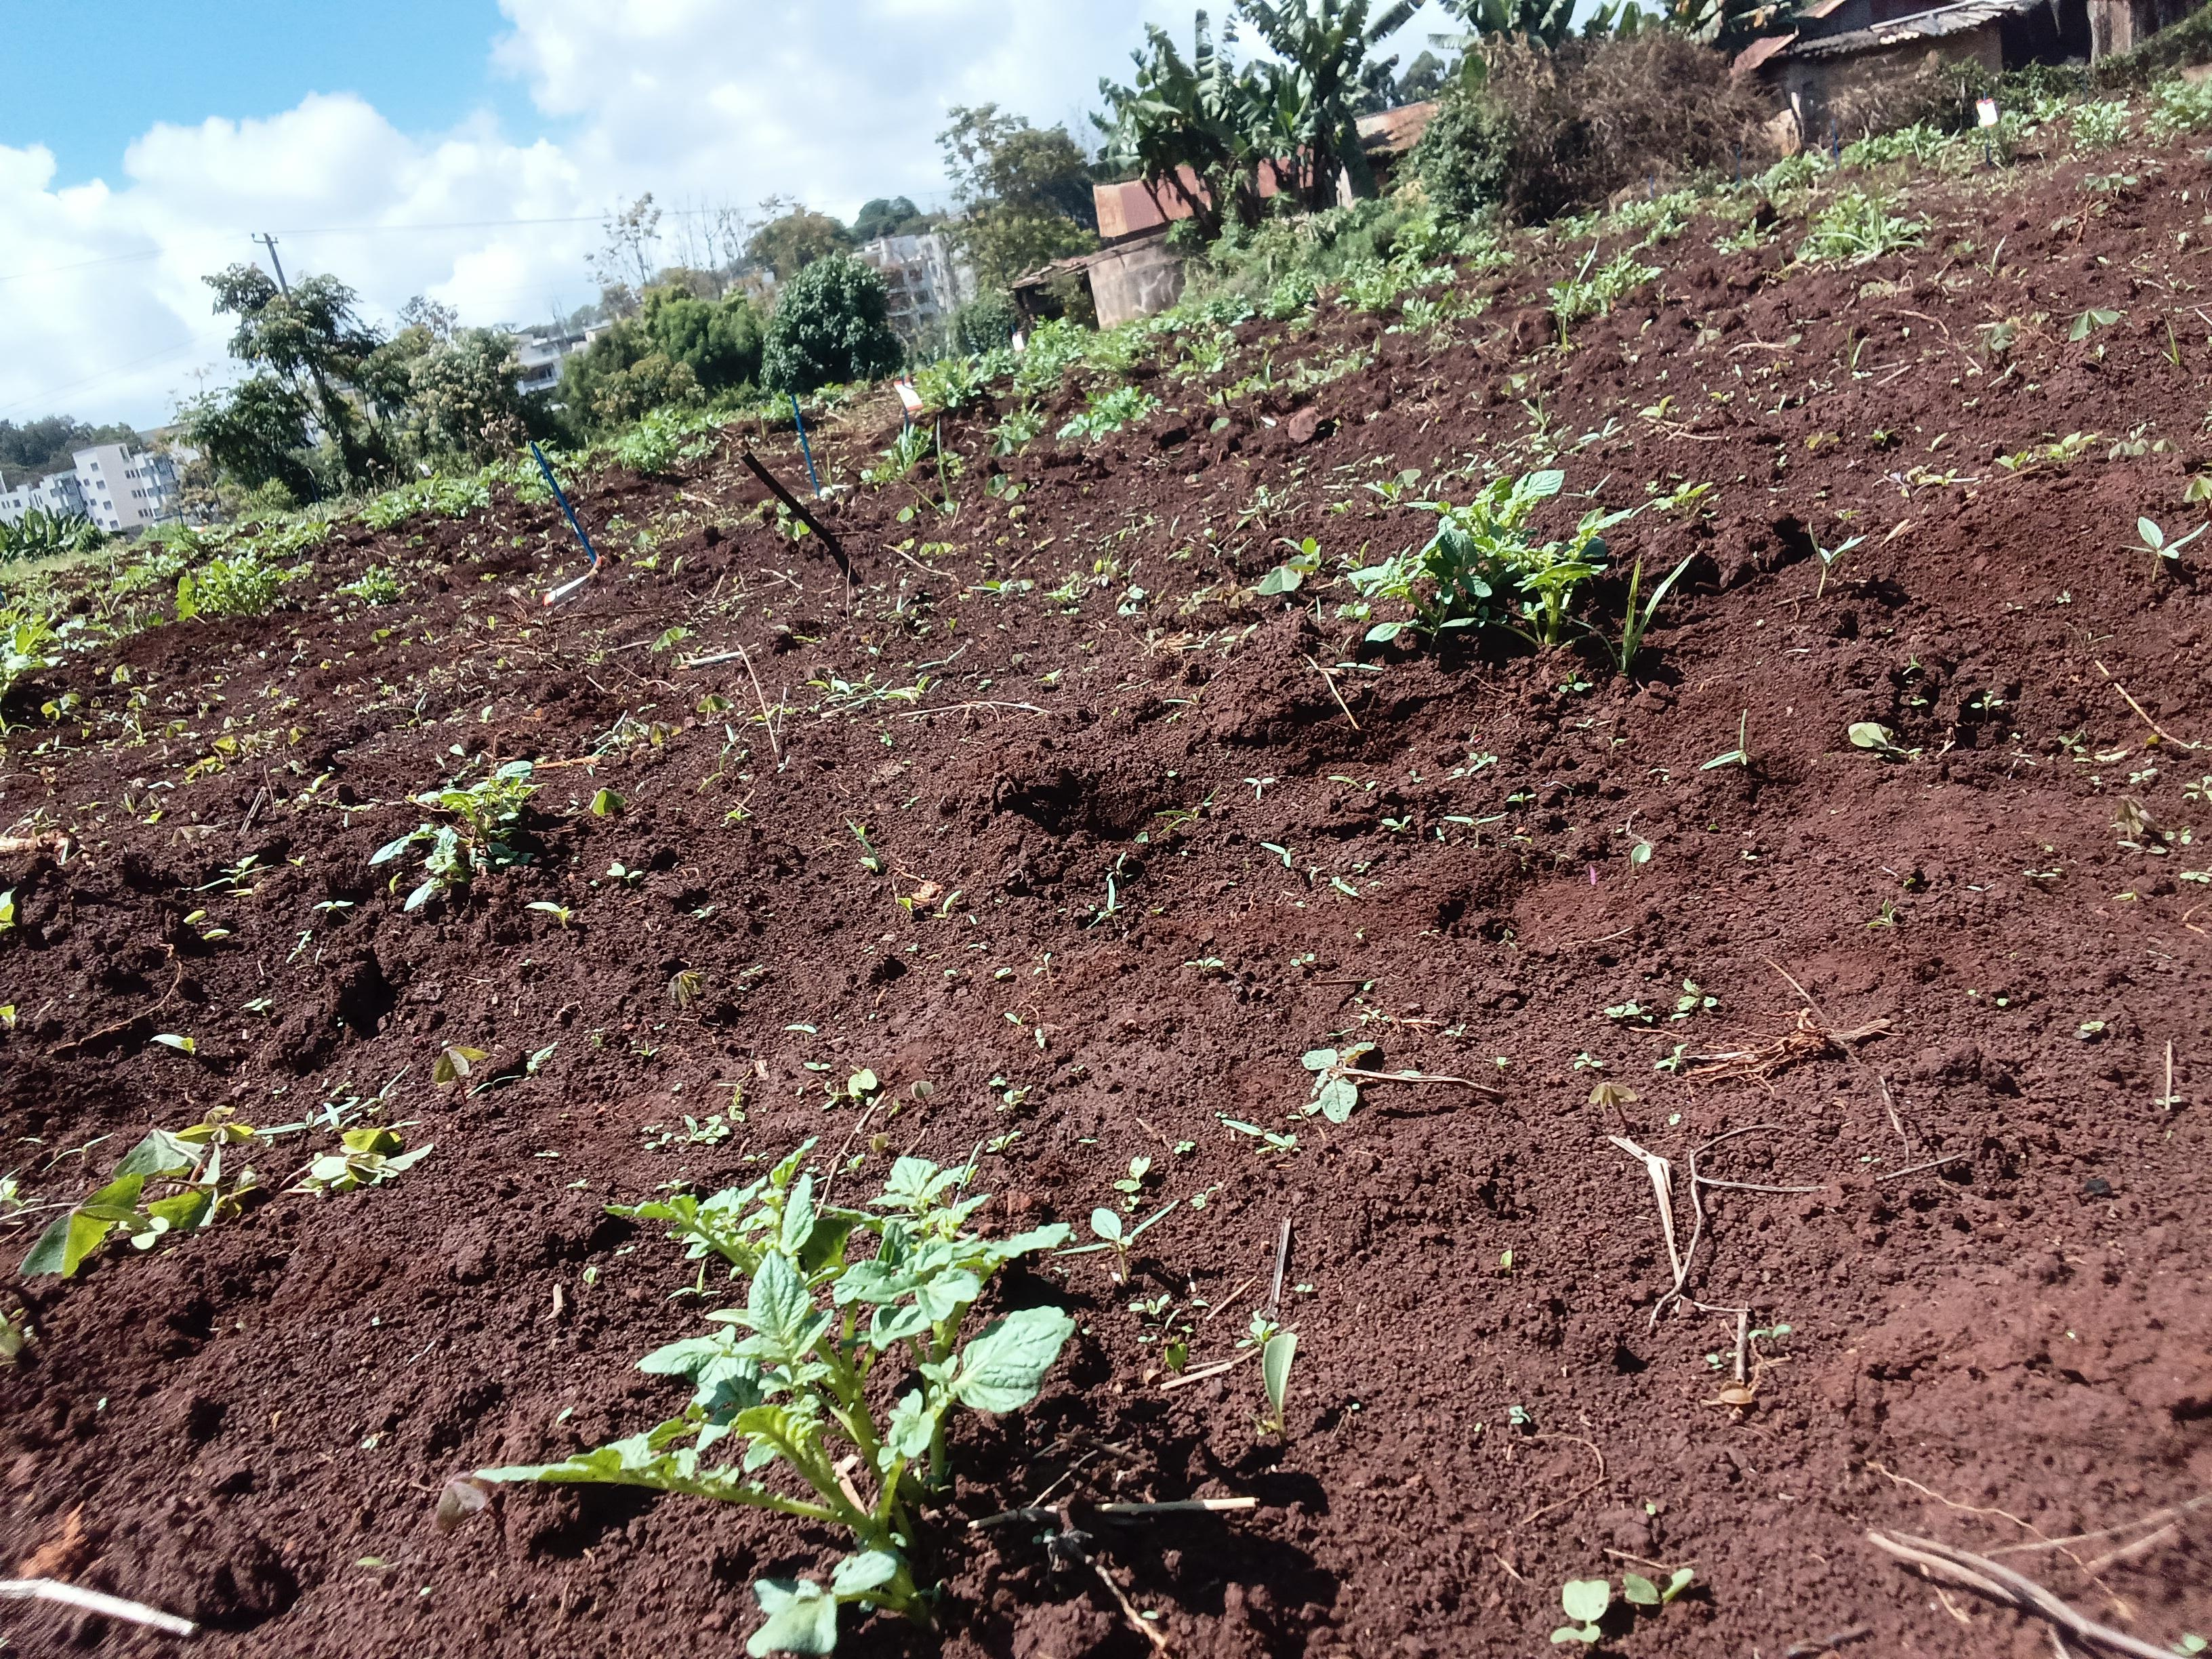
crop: potato
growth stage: sprouting emergence
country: Kenya
